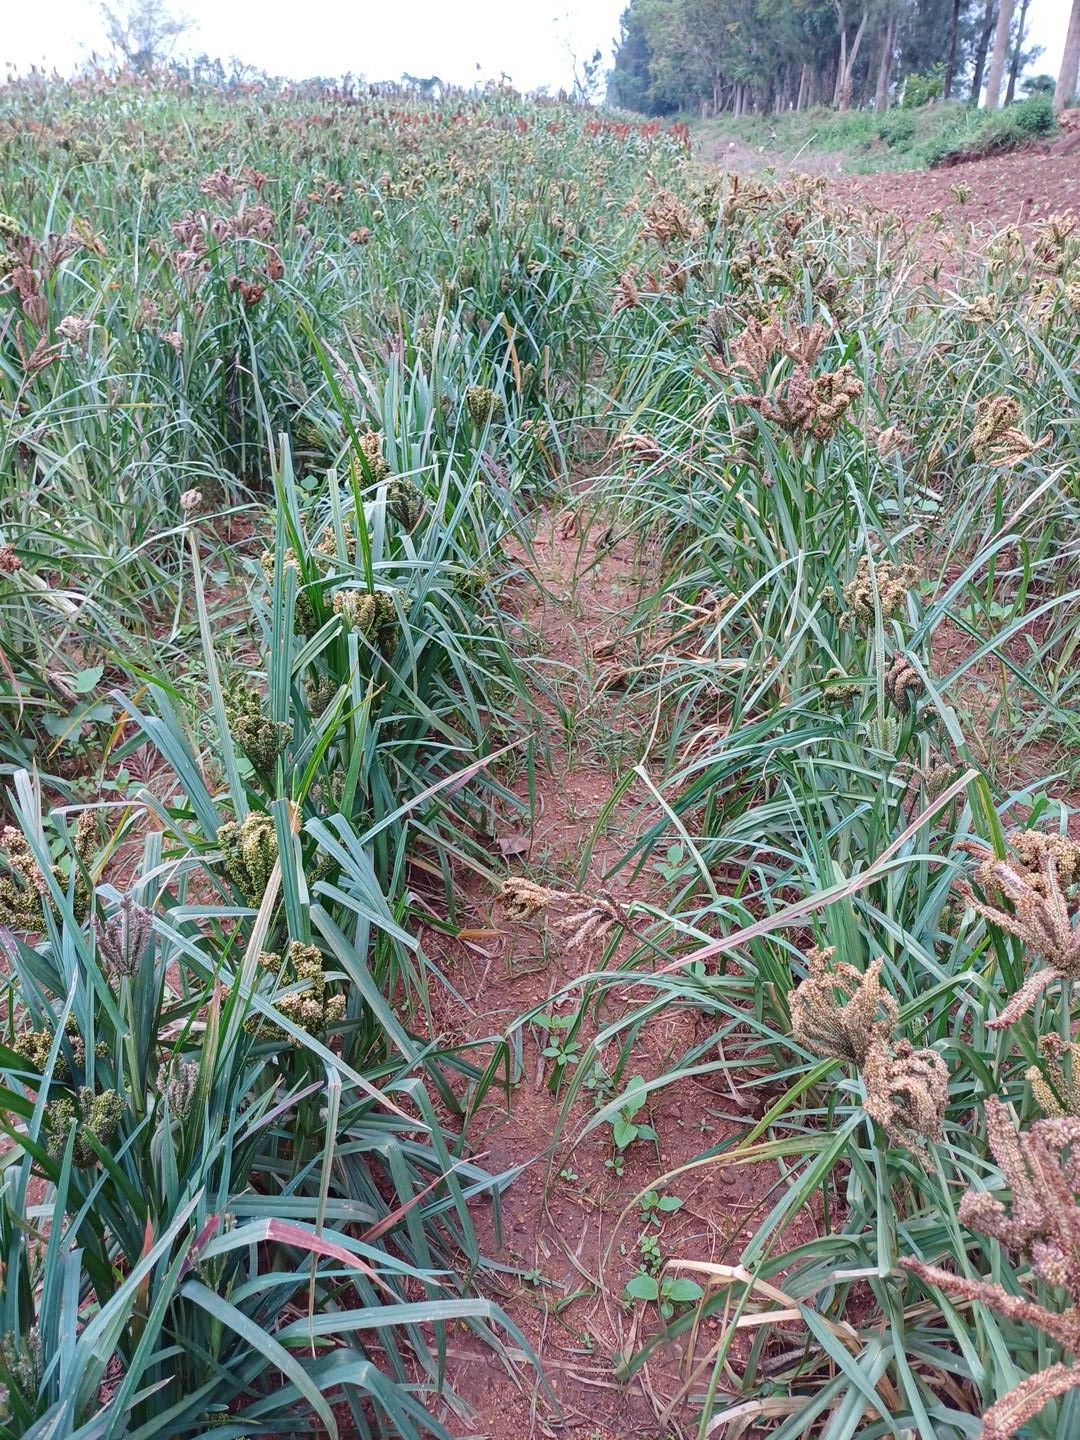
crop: finger millet
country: Kenya
